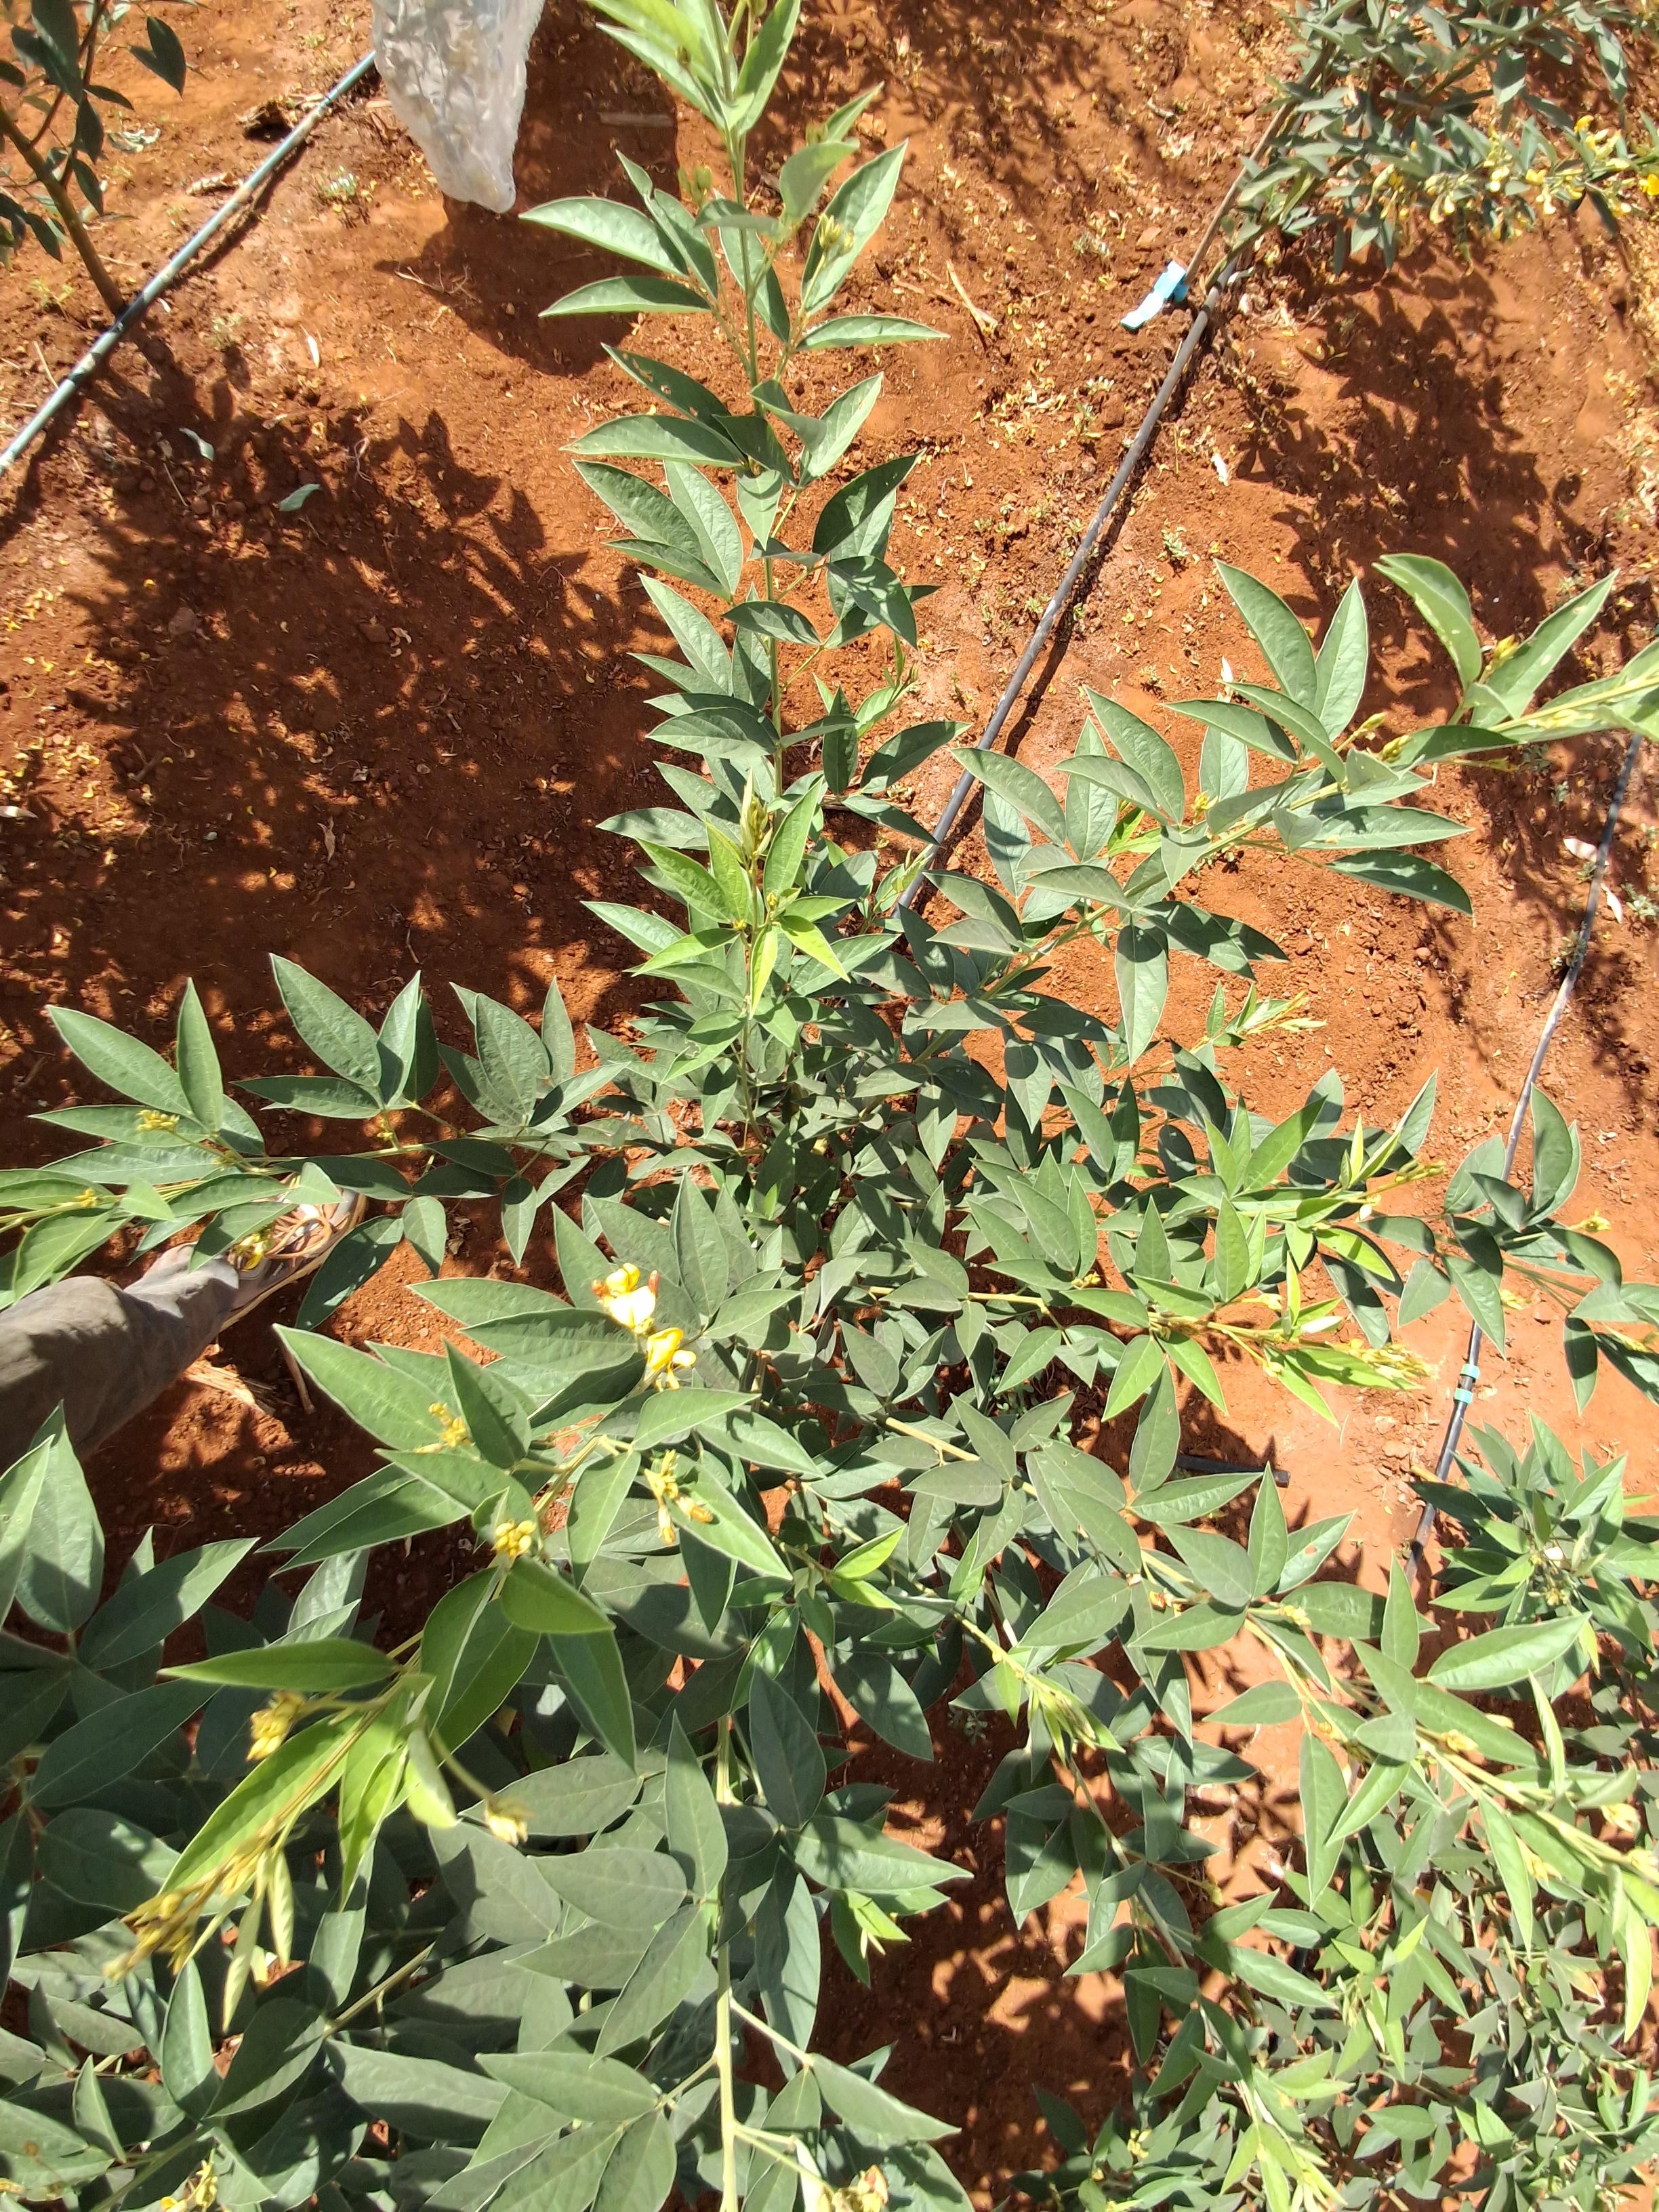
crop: pigeonpea
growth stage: development pod
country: Kenya
